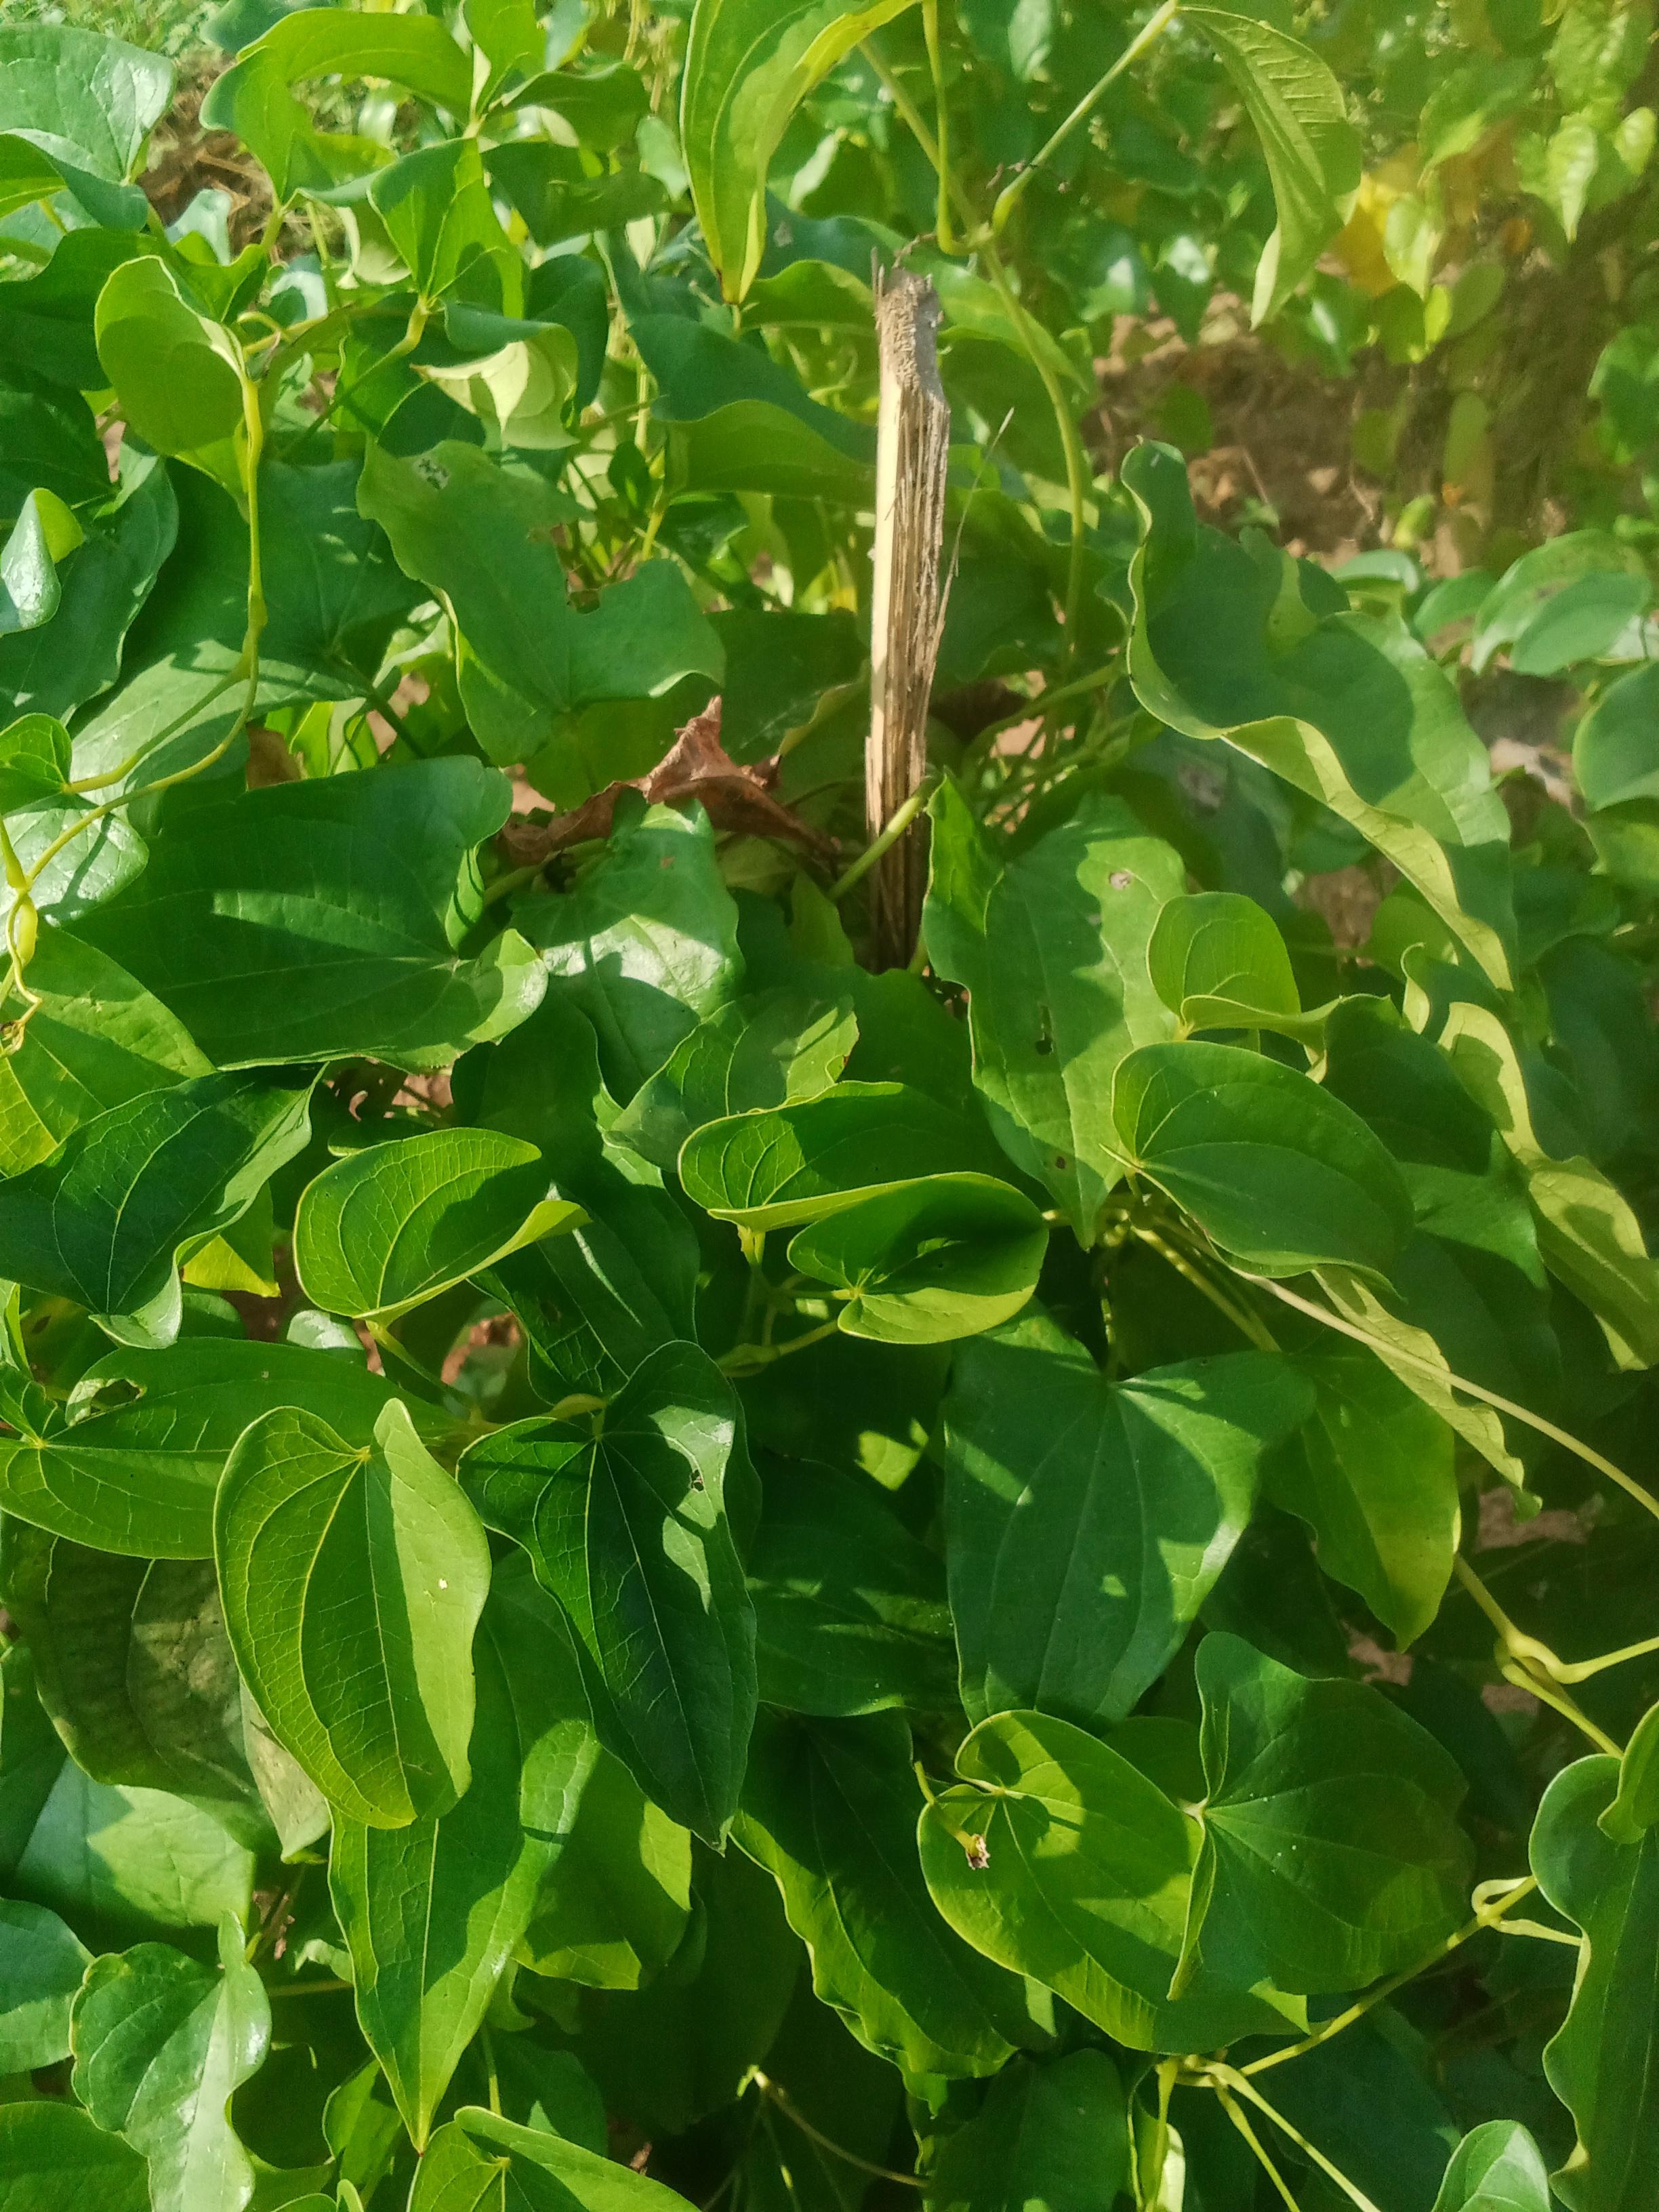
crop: yam
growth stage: vegetative
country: Nigeria
